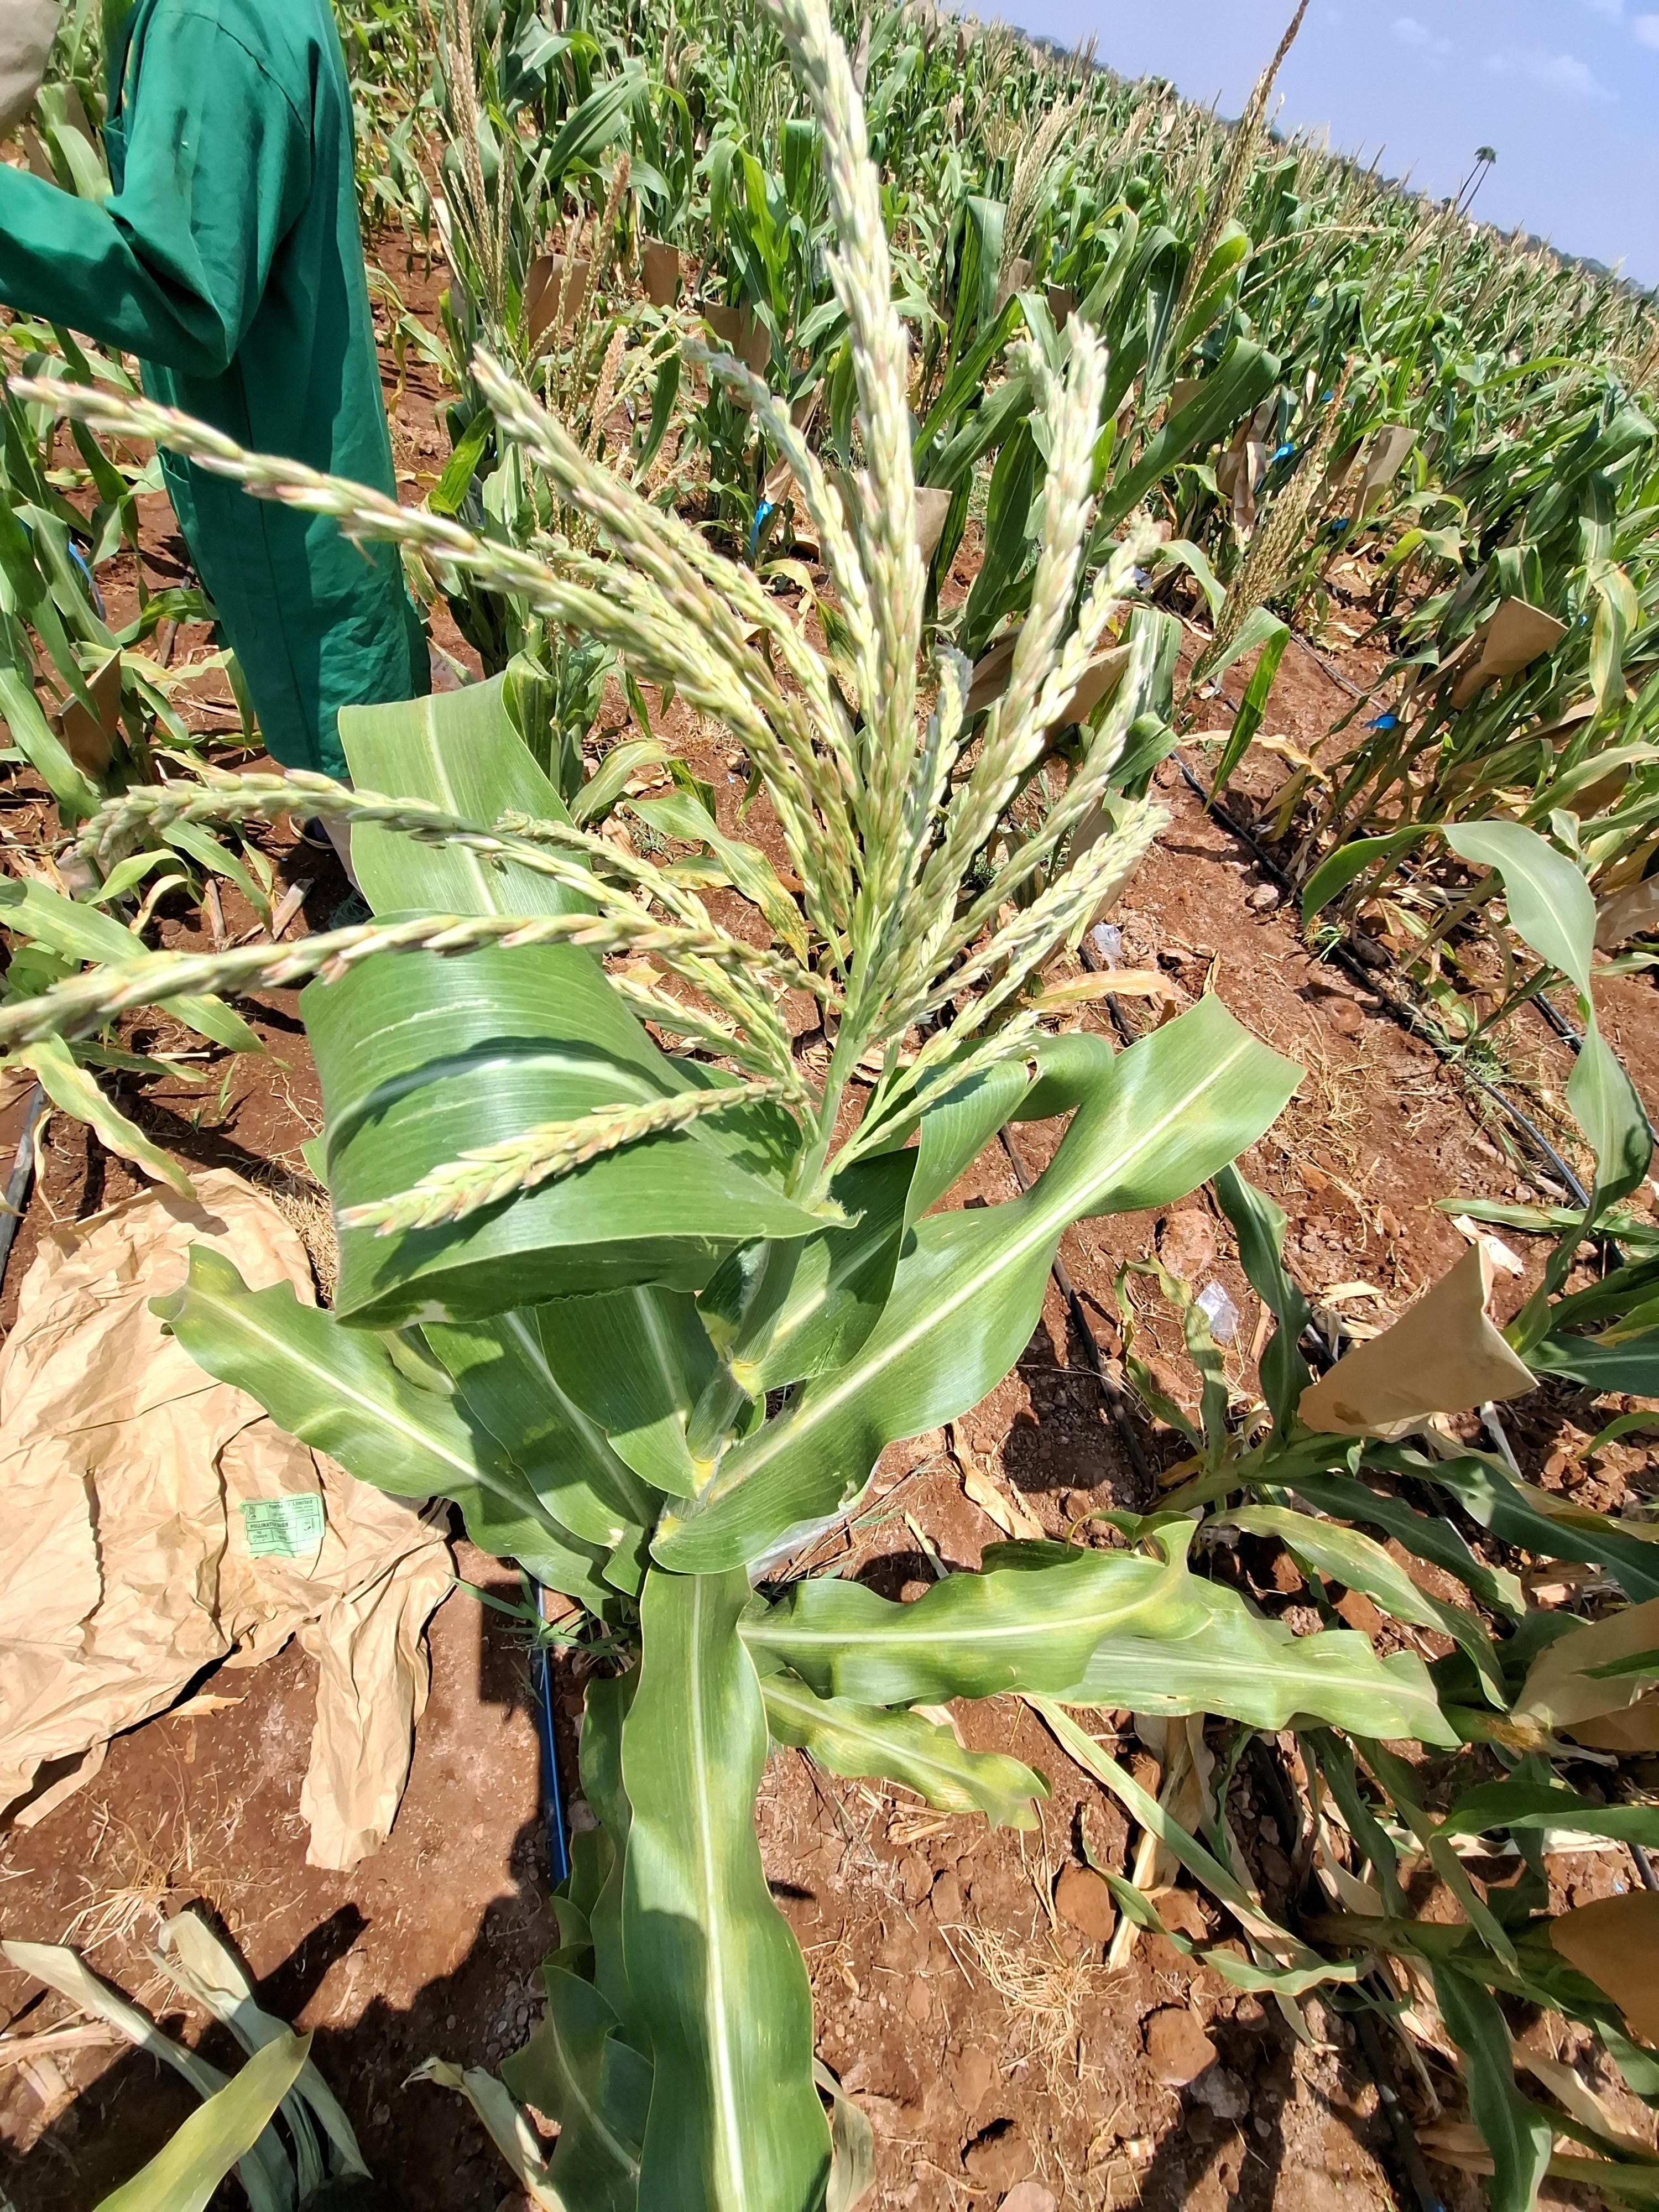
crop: maize
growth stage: flowering
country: Kenya
